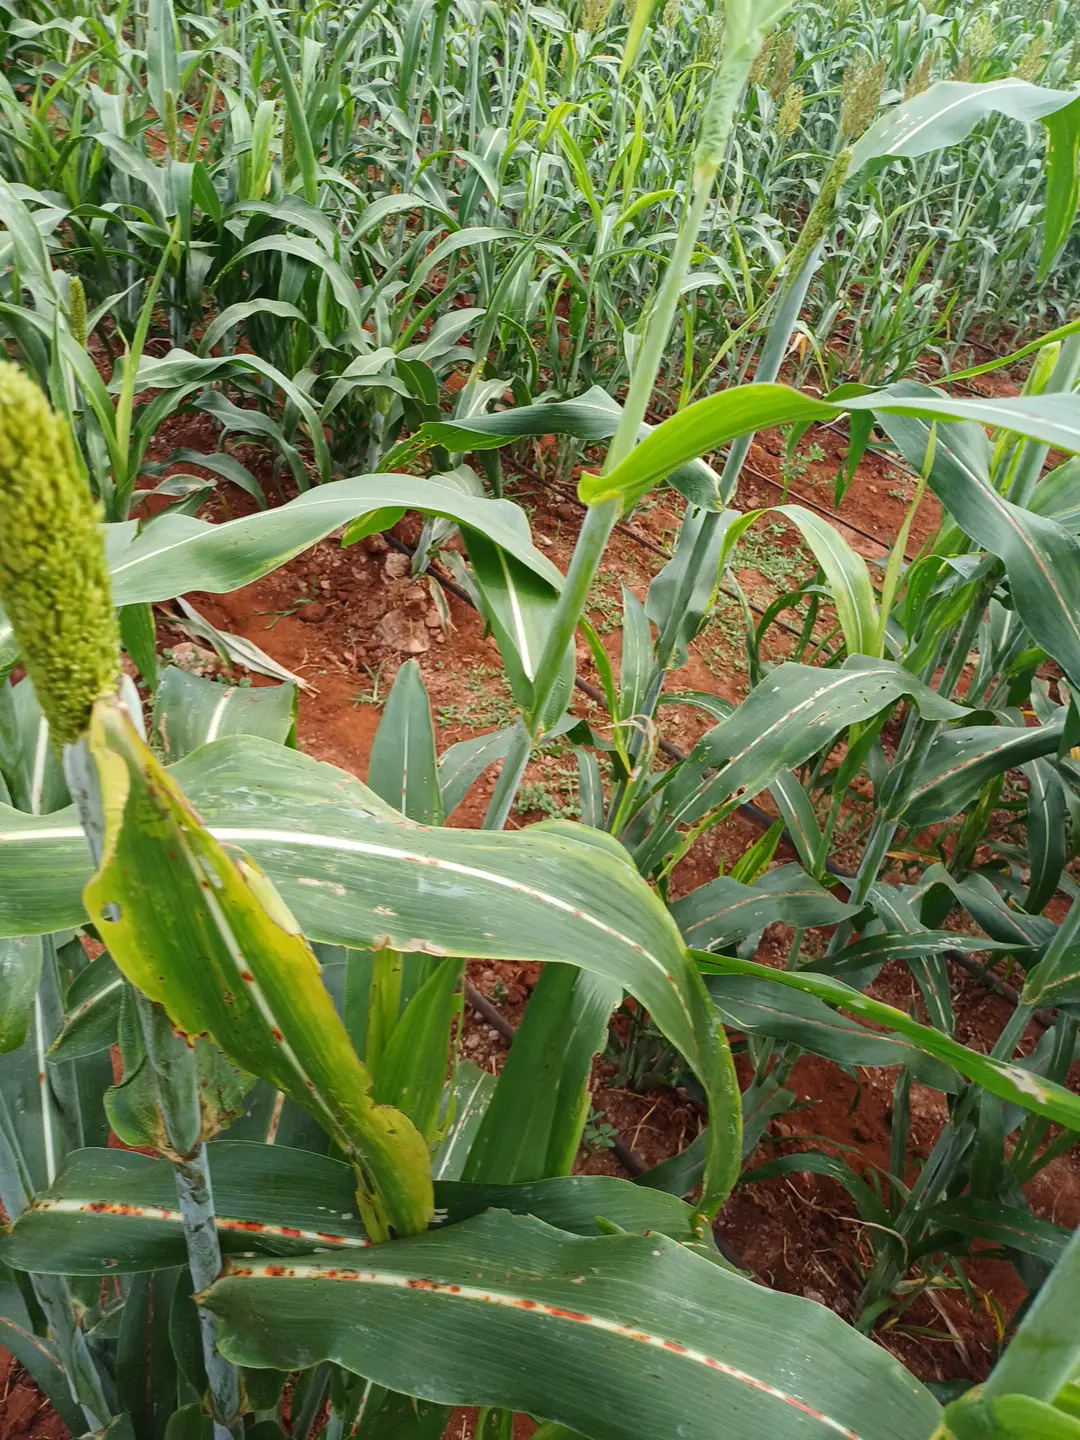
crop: sorghum
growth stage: heading tuber
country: Kenya
